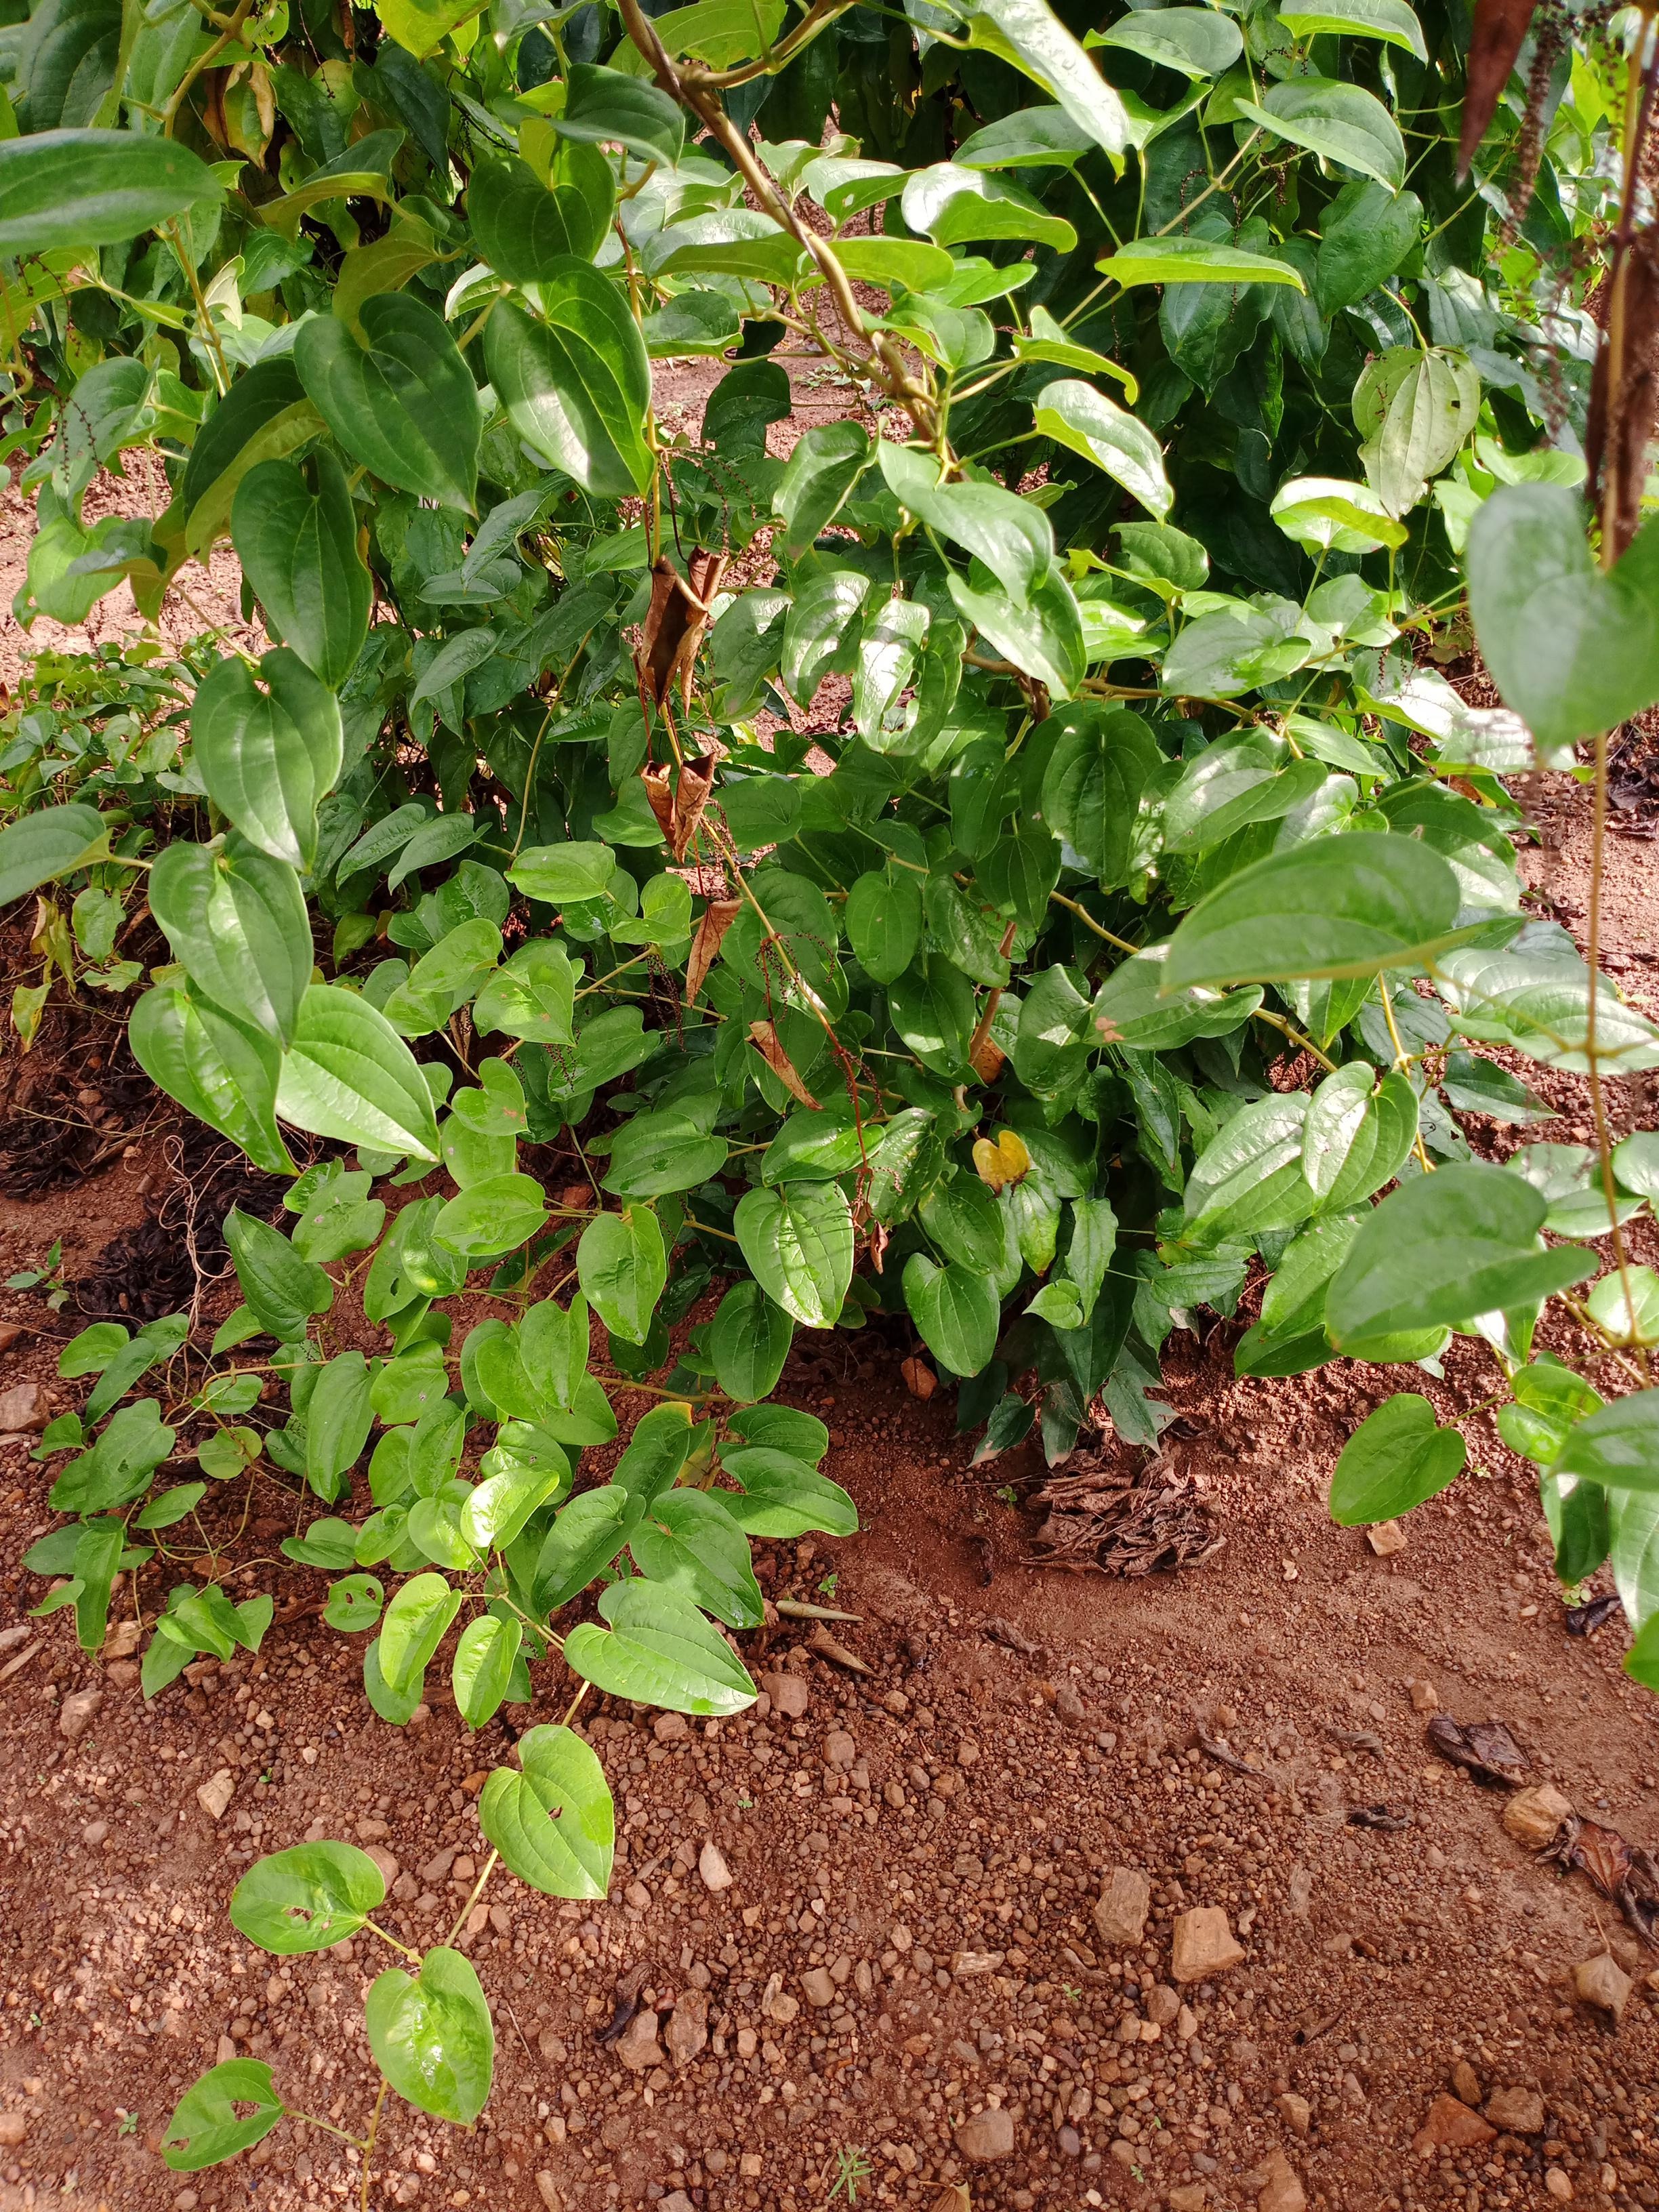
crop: yam
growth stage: vegetative
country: Nigeria
